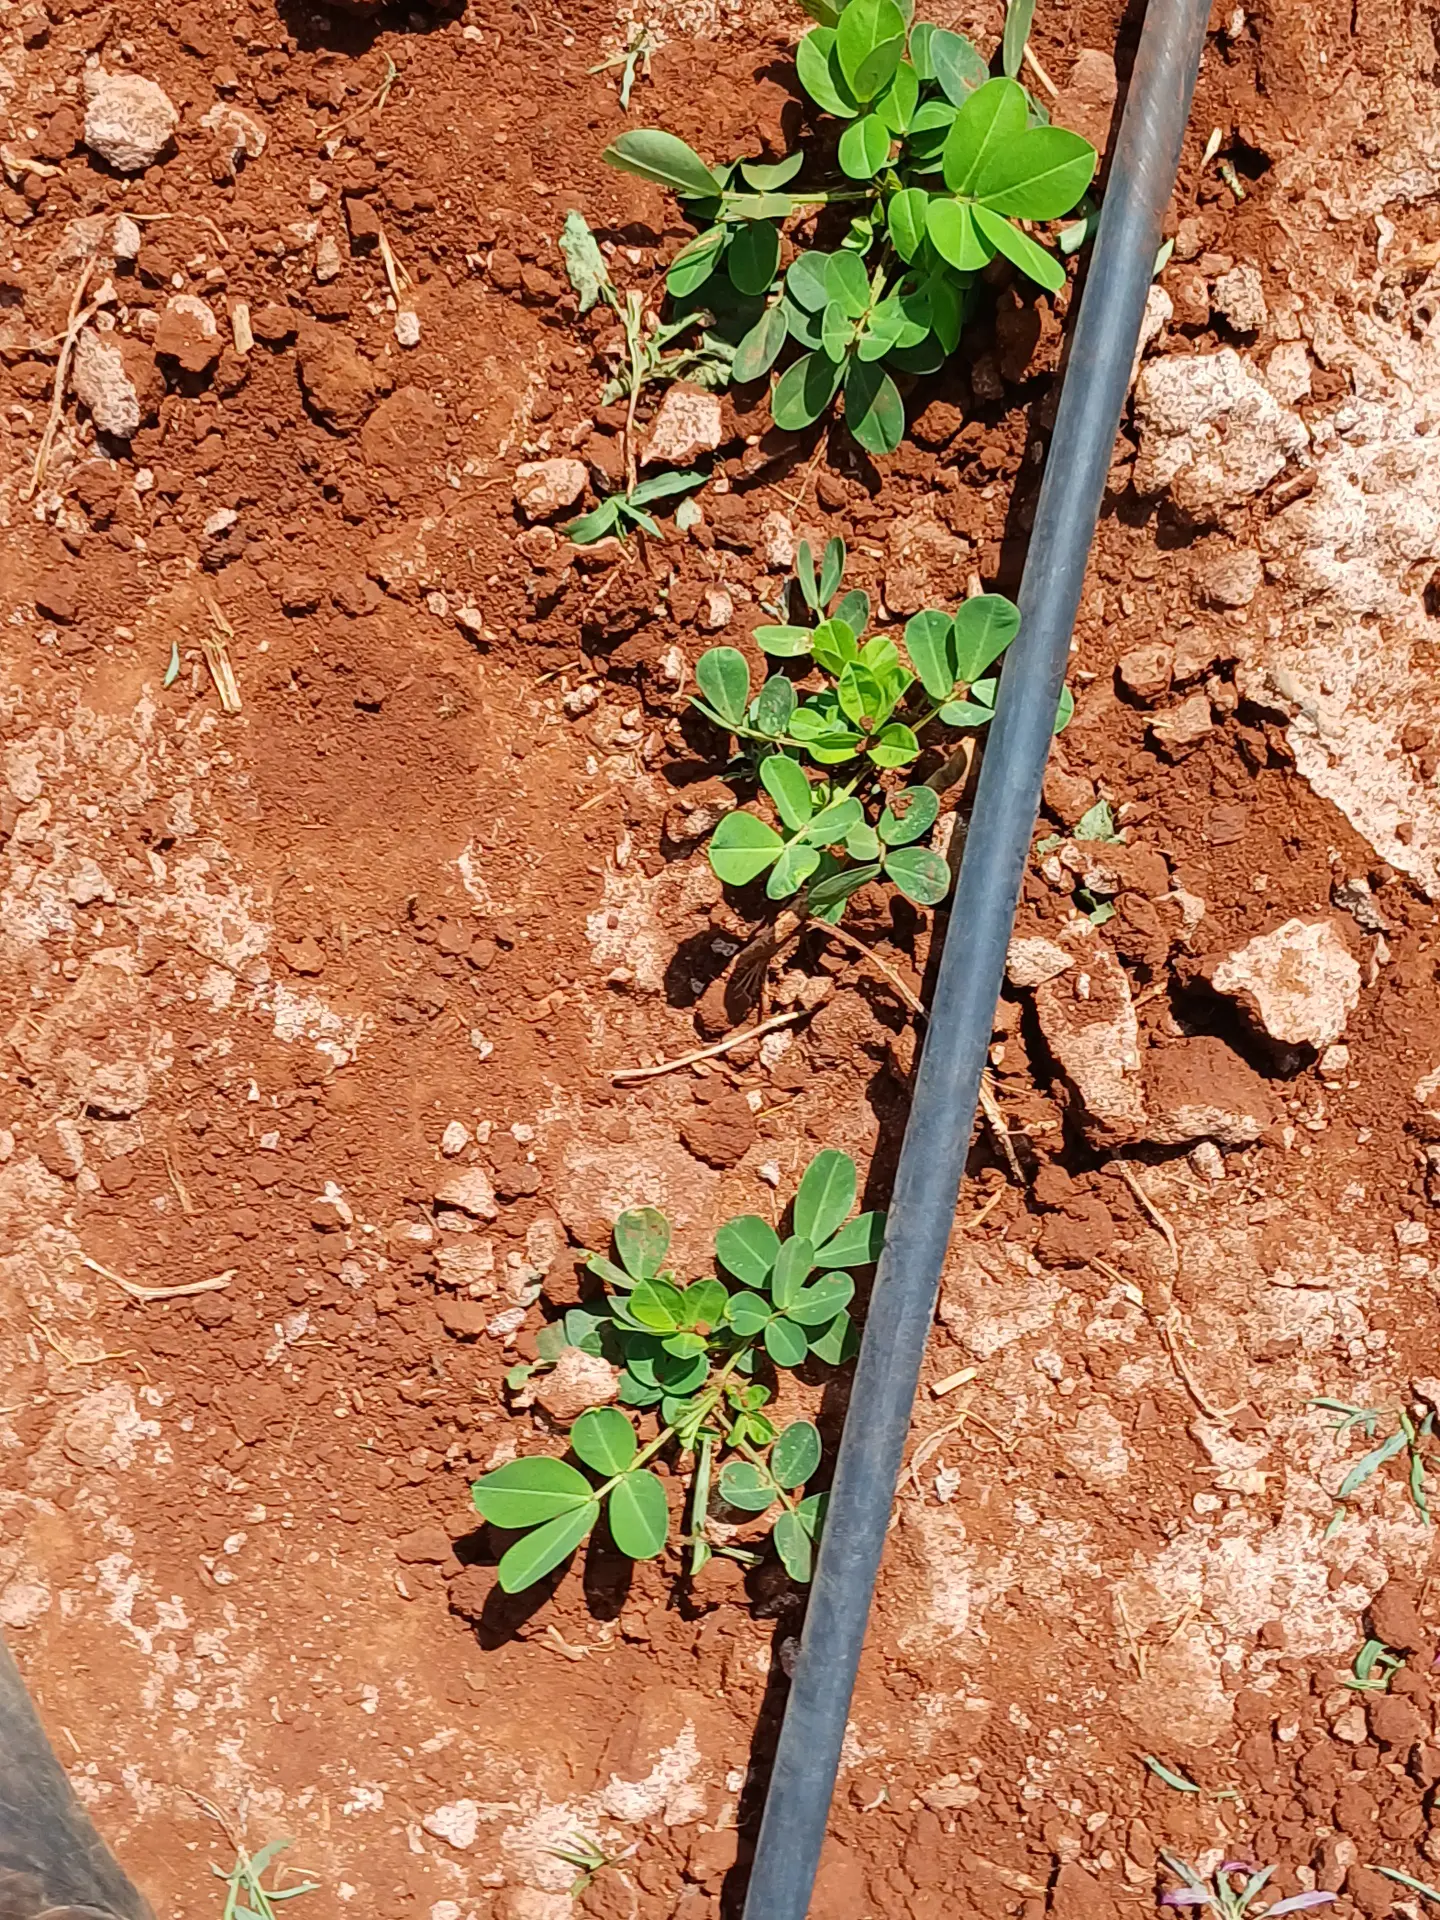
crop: groundnut
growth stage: vegetative
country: Kenya
